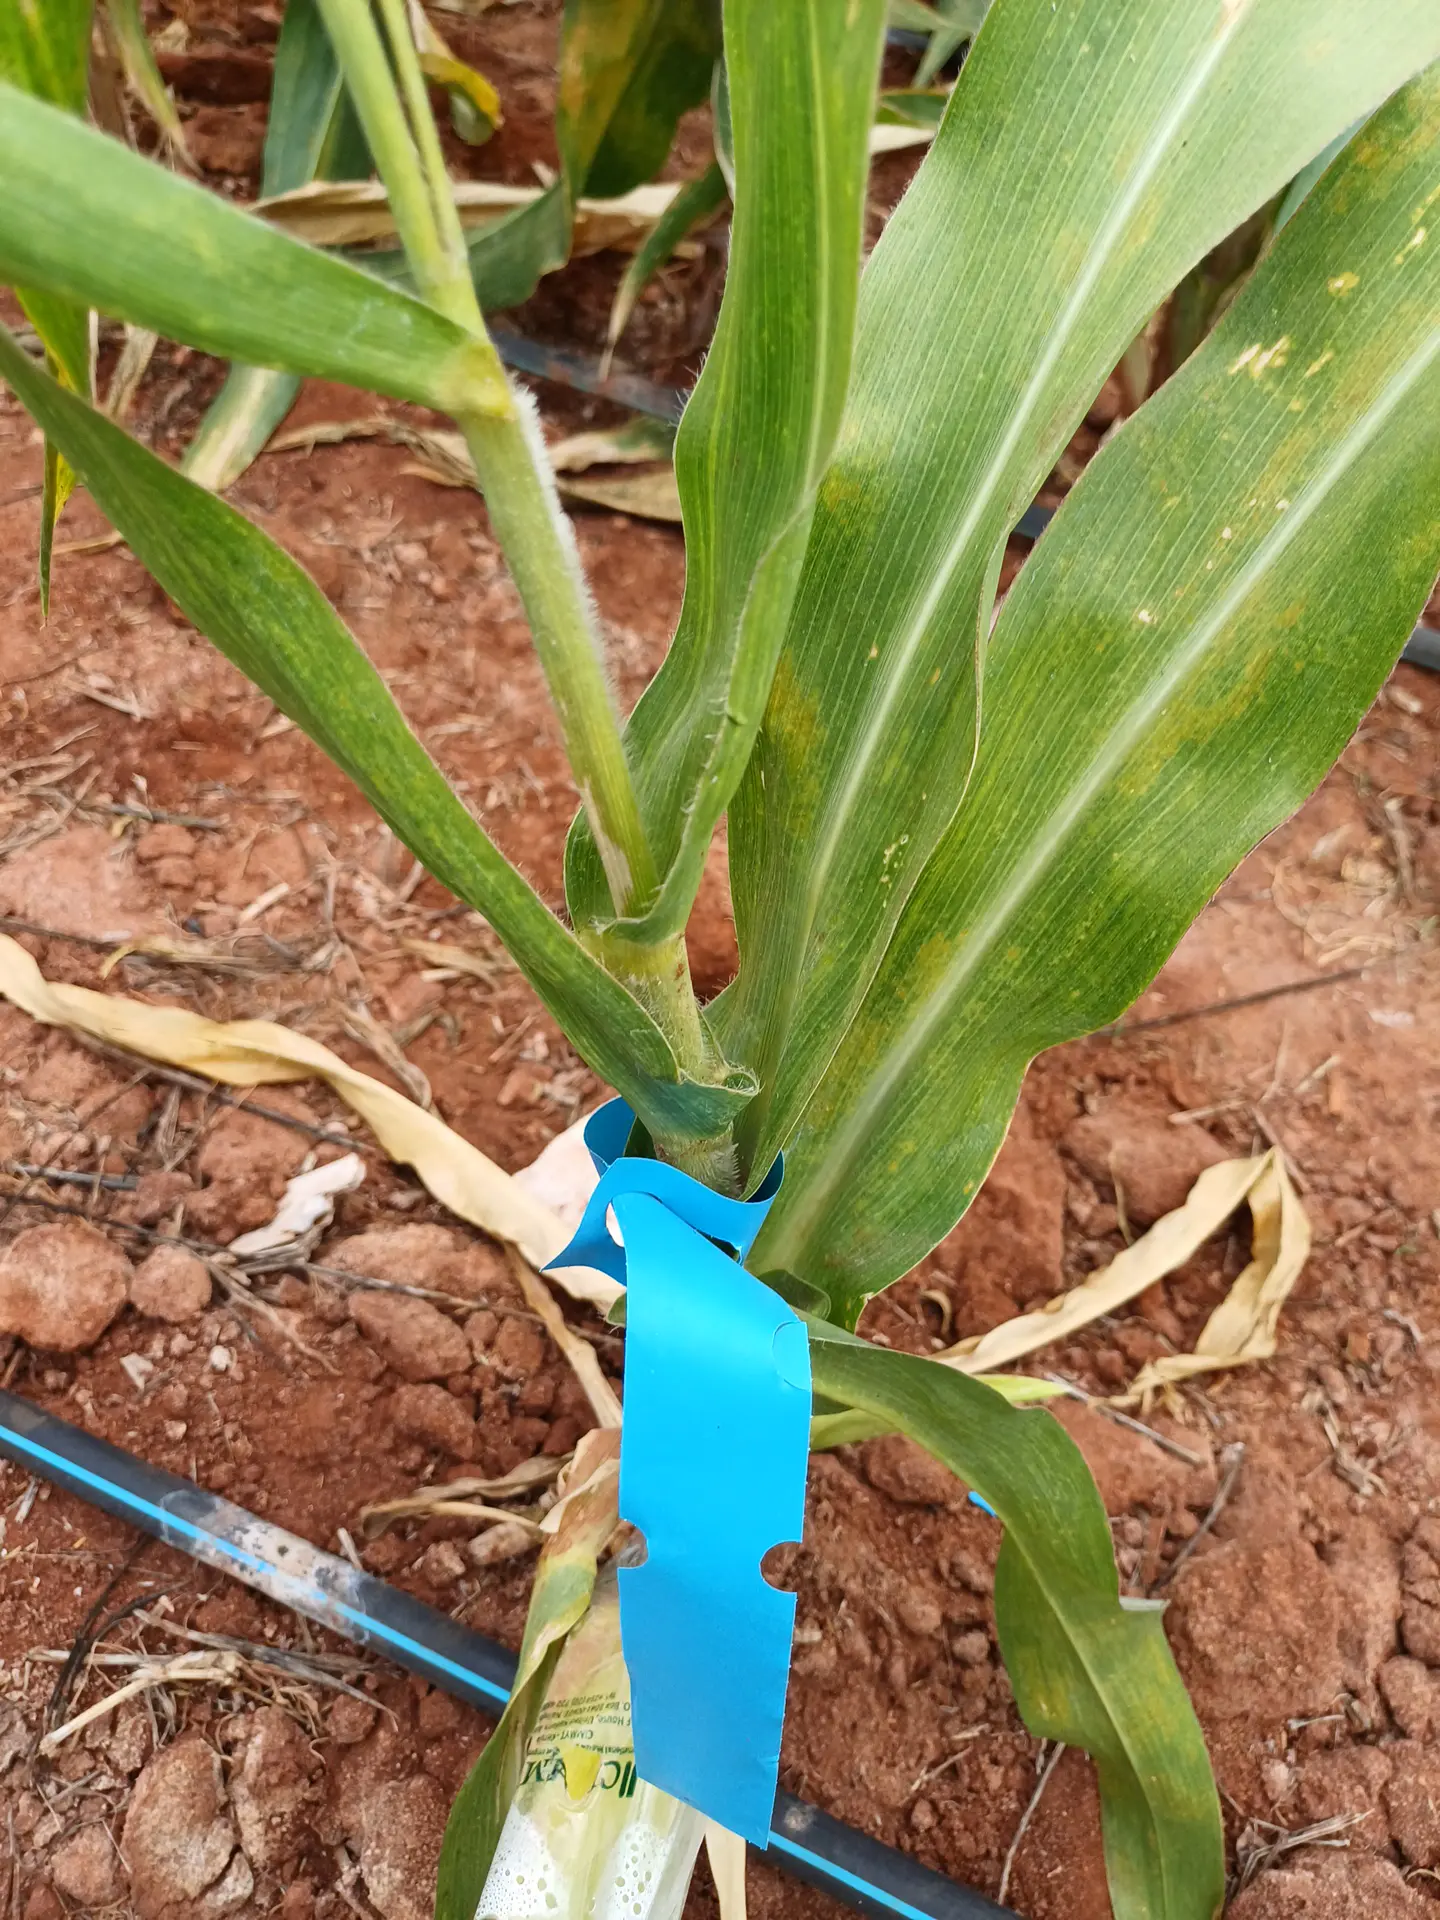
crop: wheat
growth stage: flowering
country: Kenya
